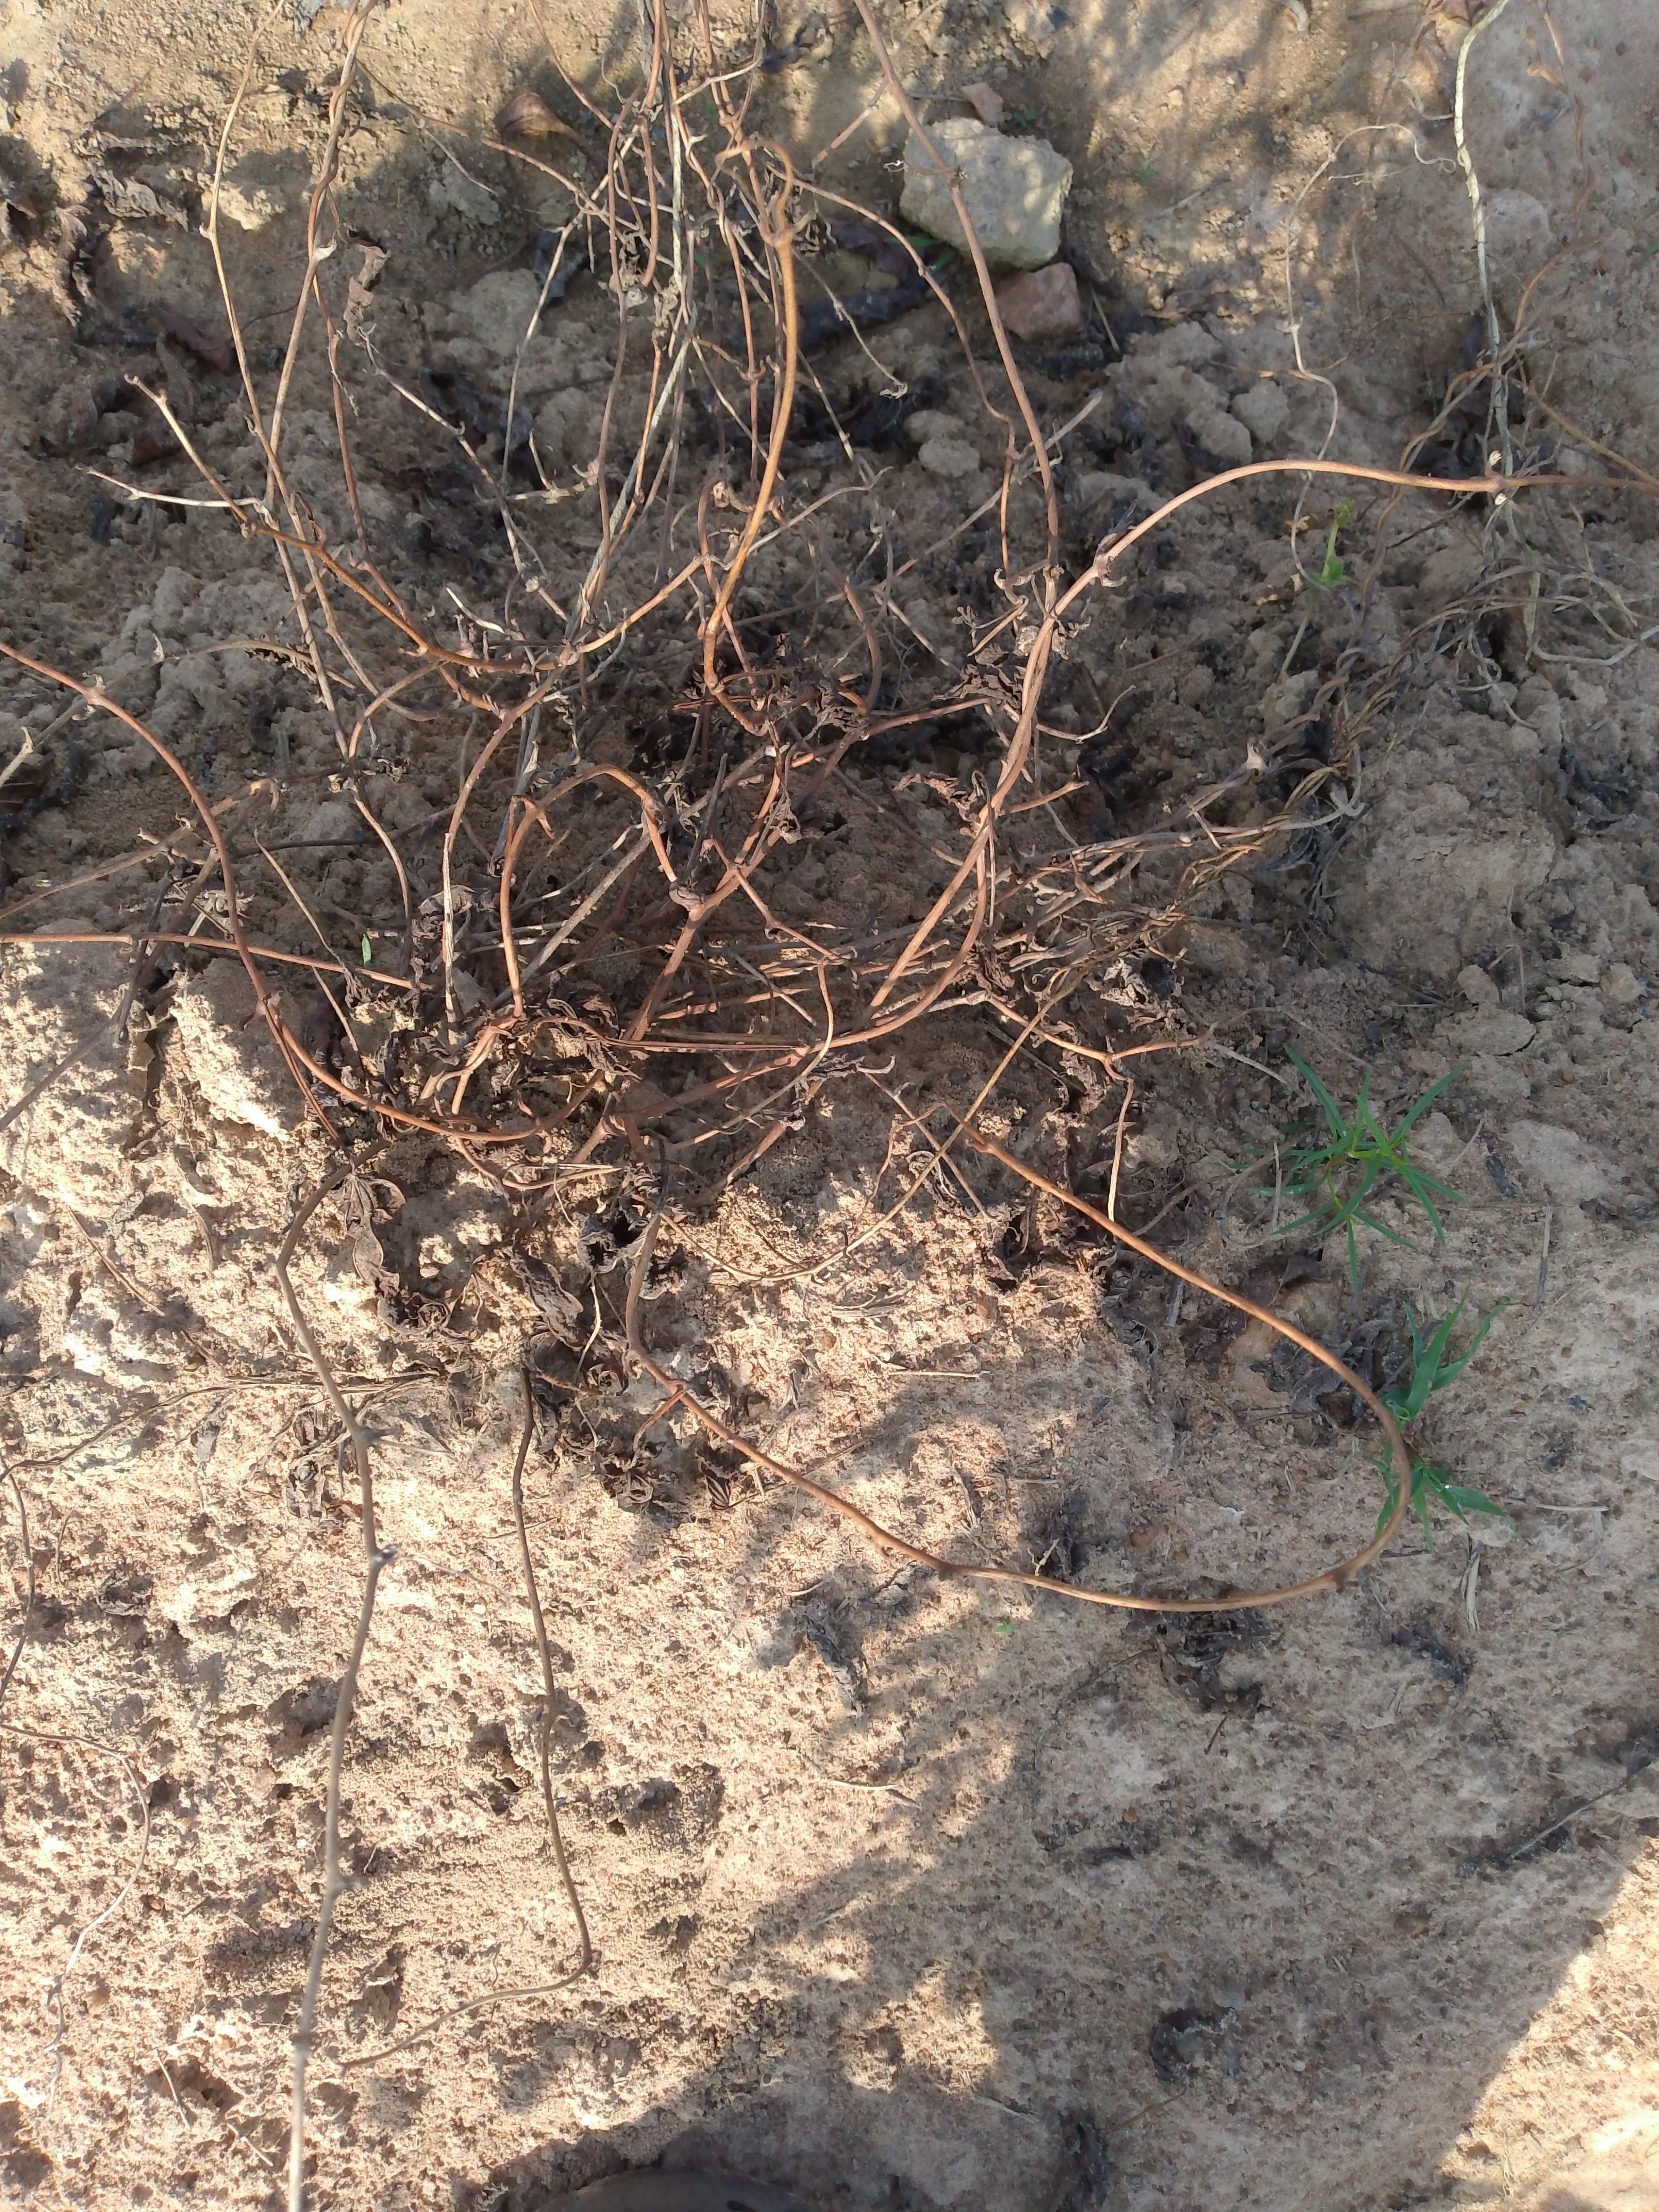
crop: yam
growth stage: maturity
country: Nigeria
